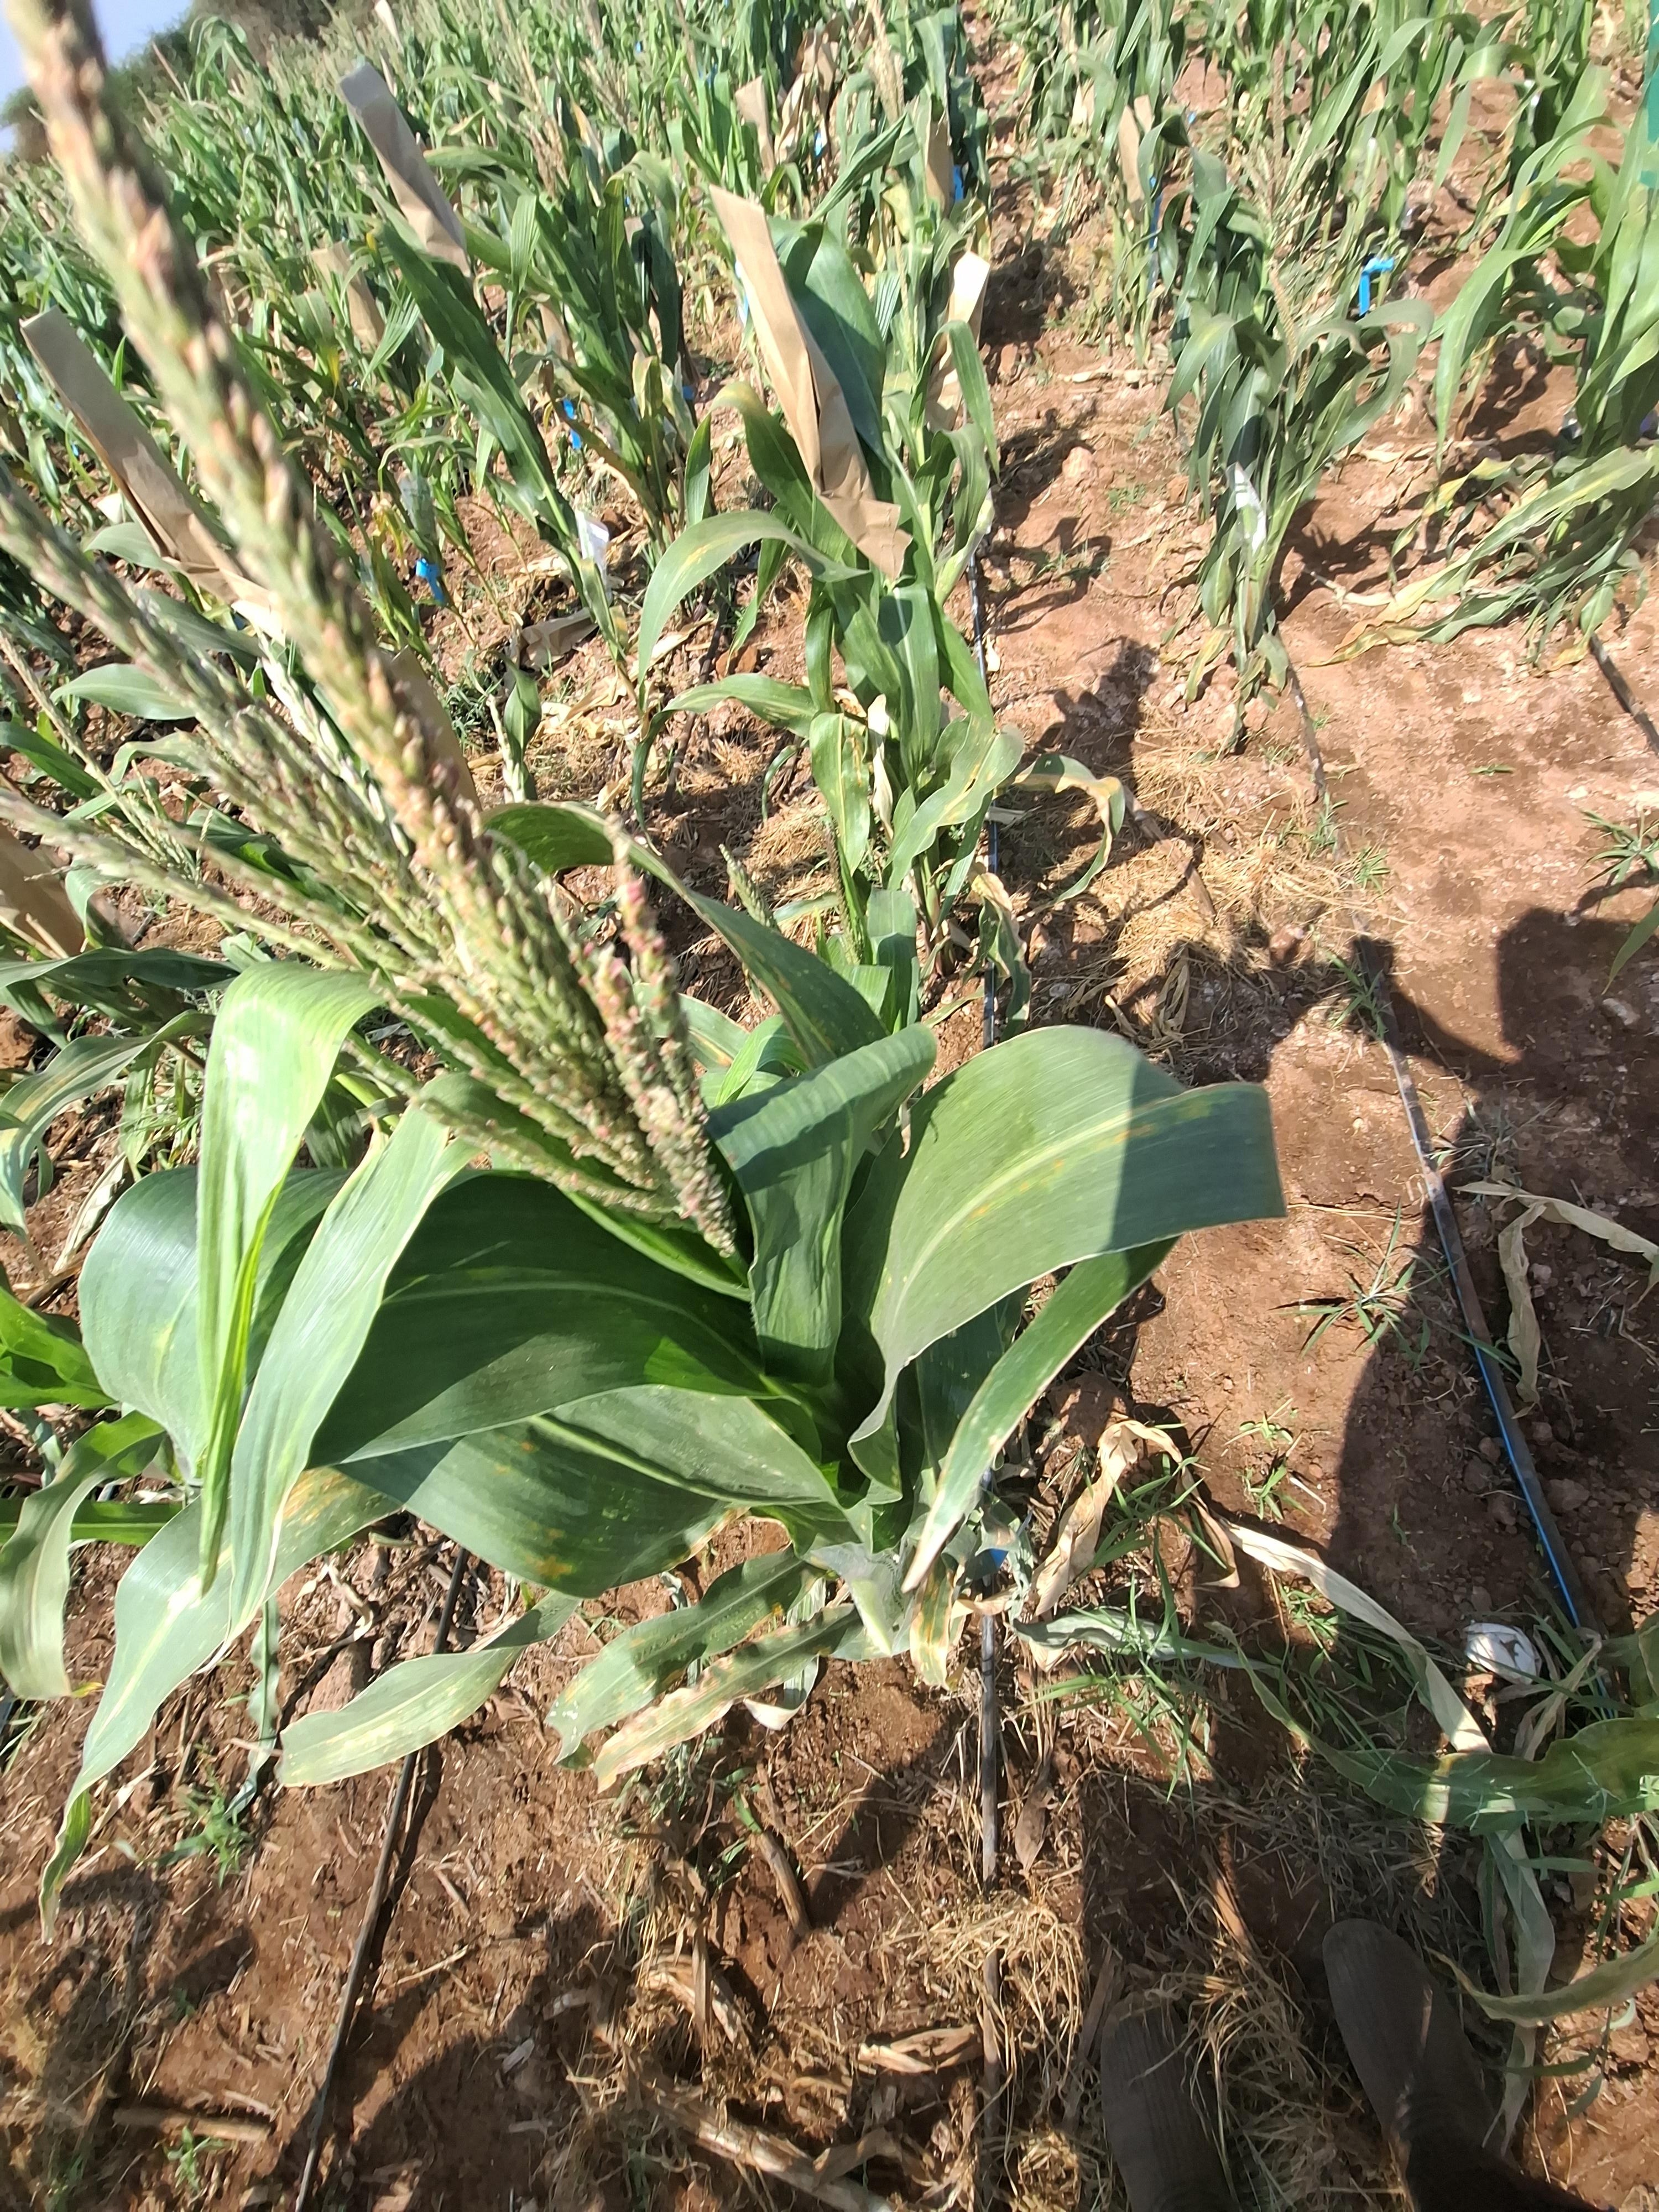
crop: maize
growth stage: flowering
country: Kenya
